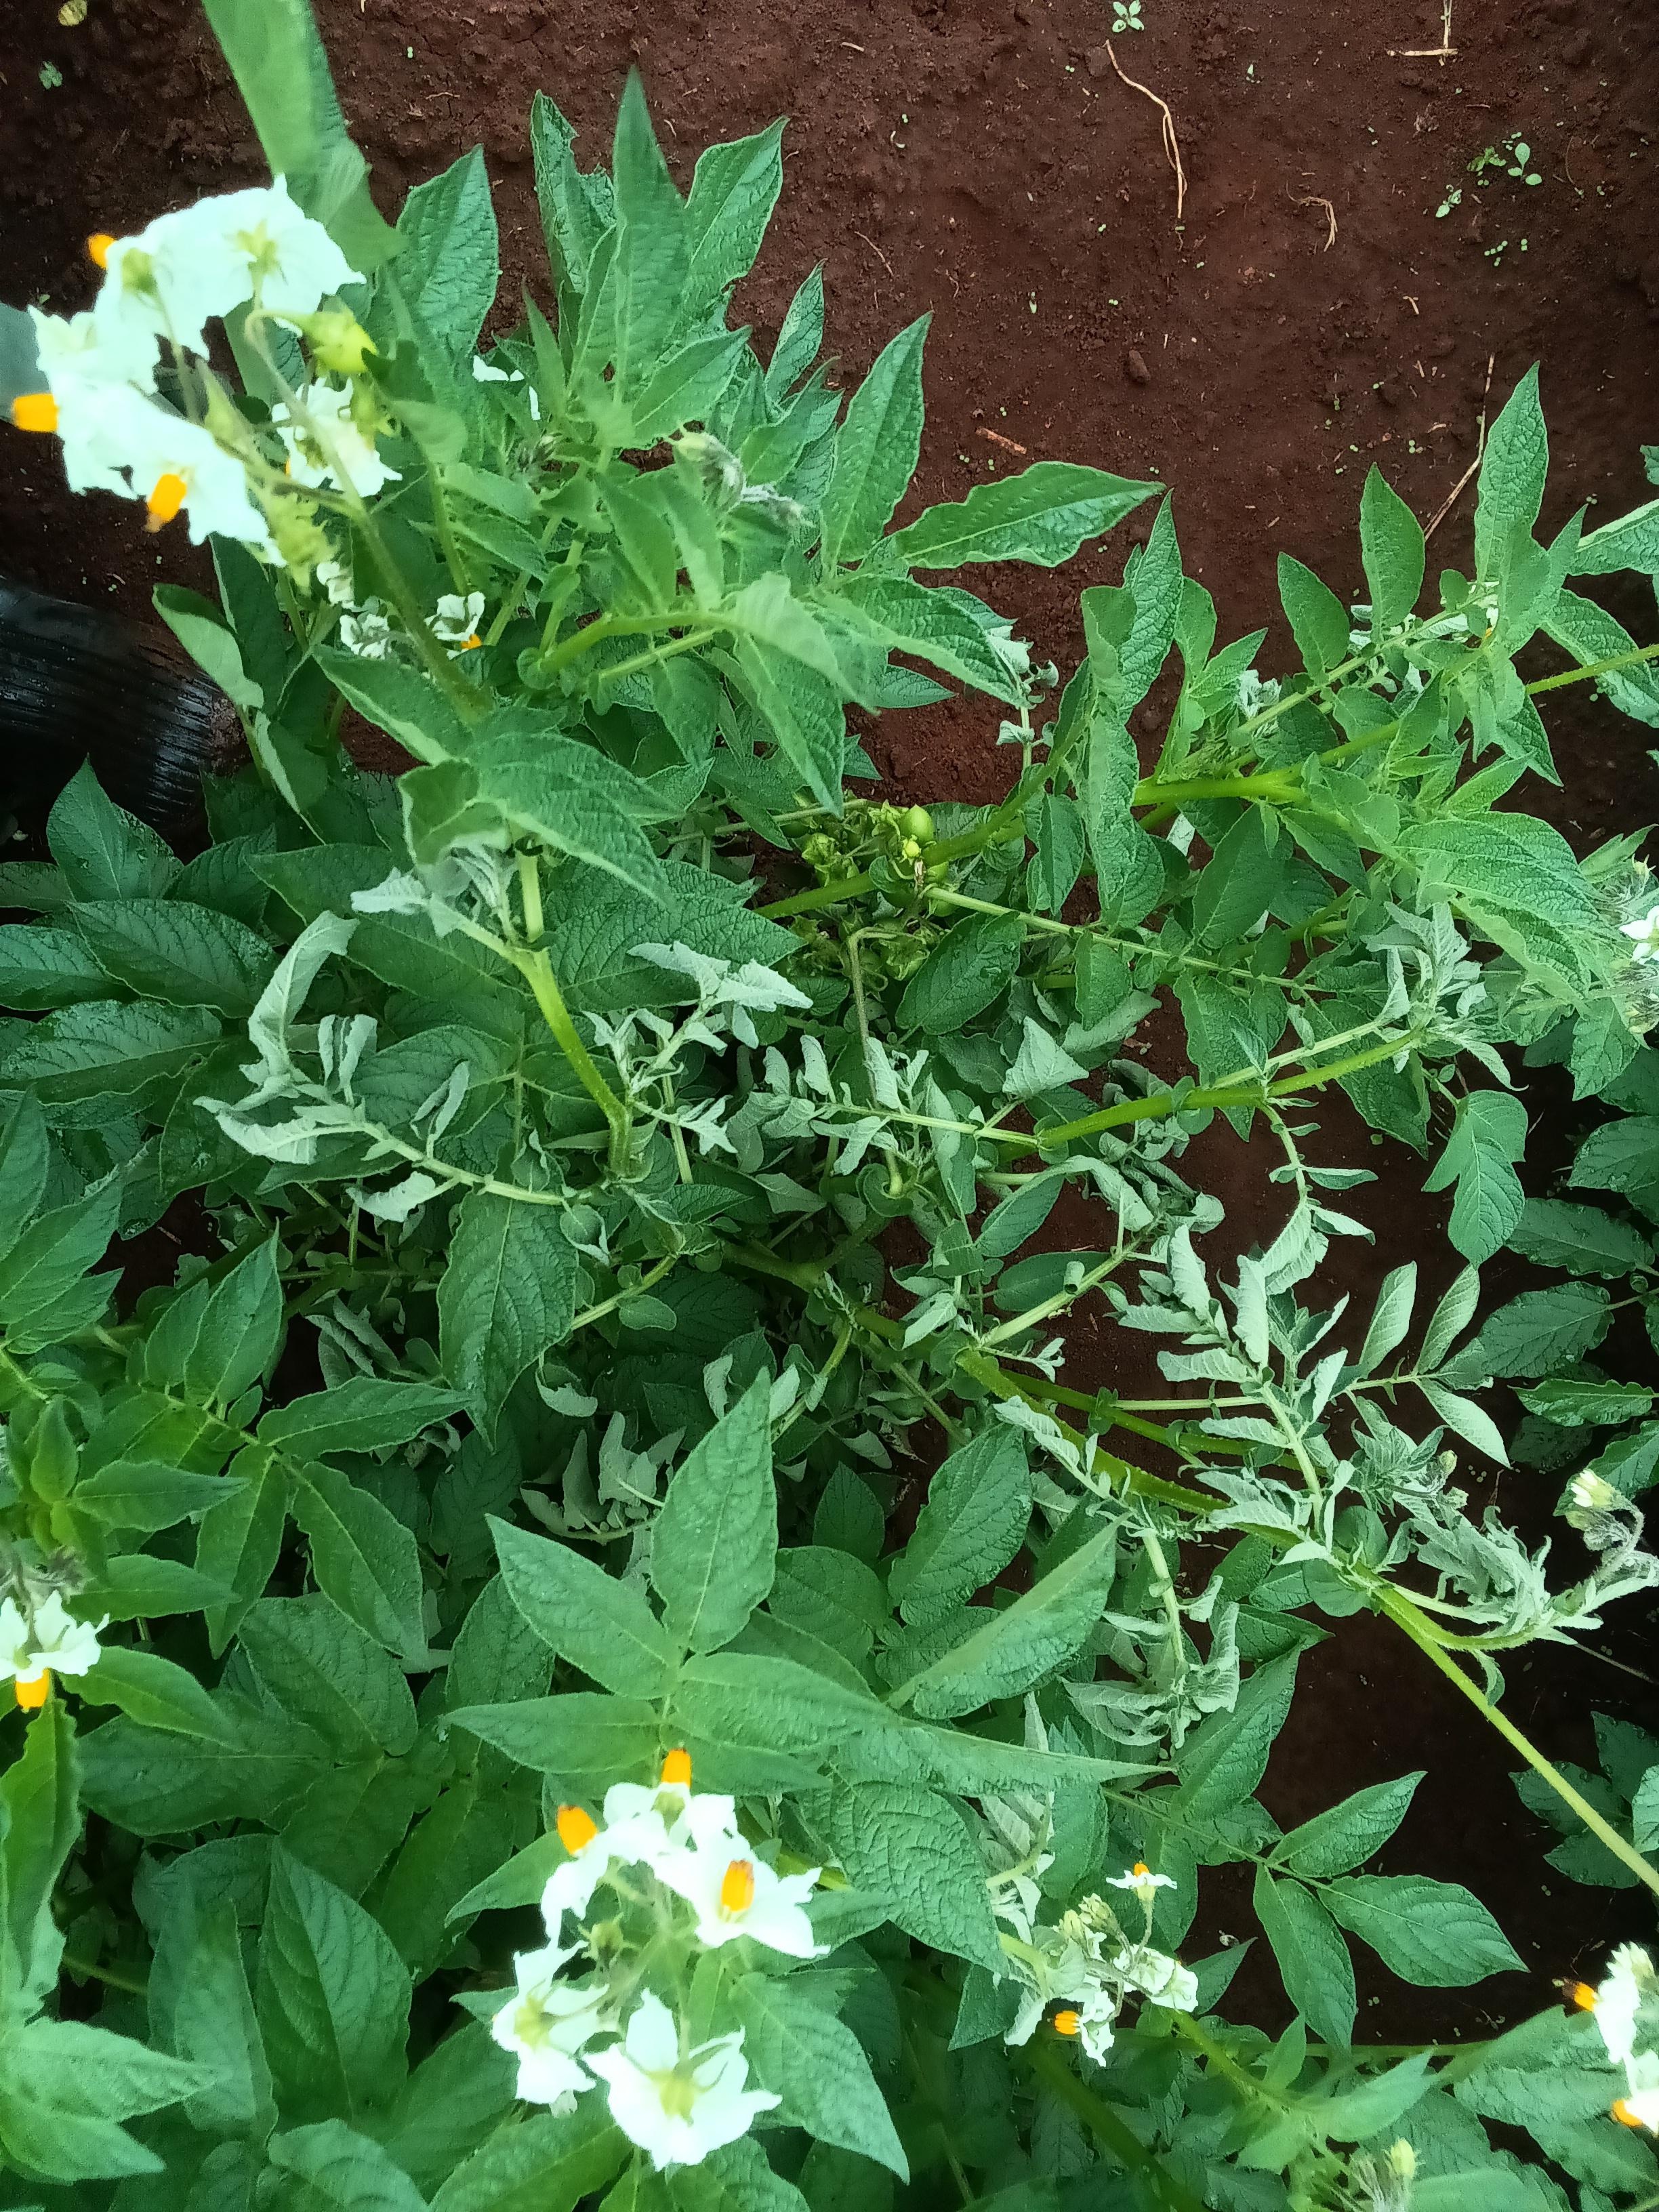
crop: potato
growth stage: flowering
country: Kenya
